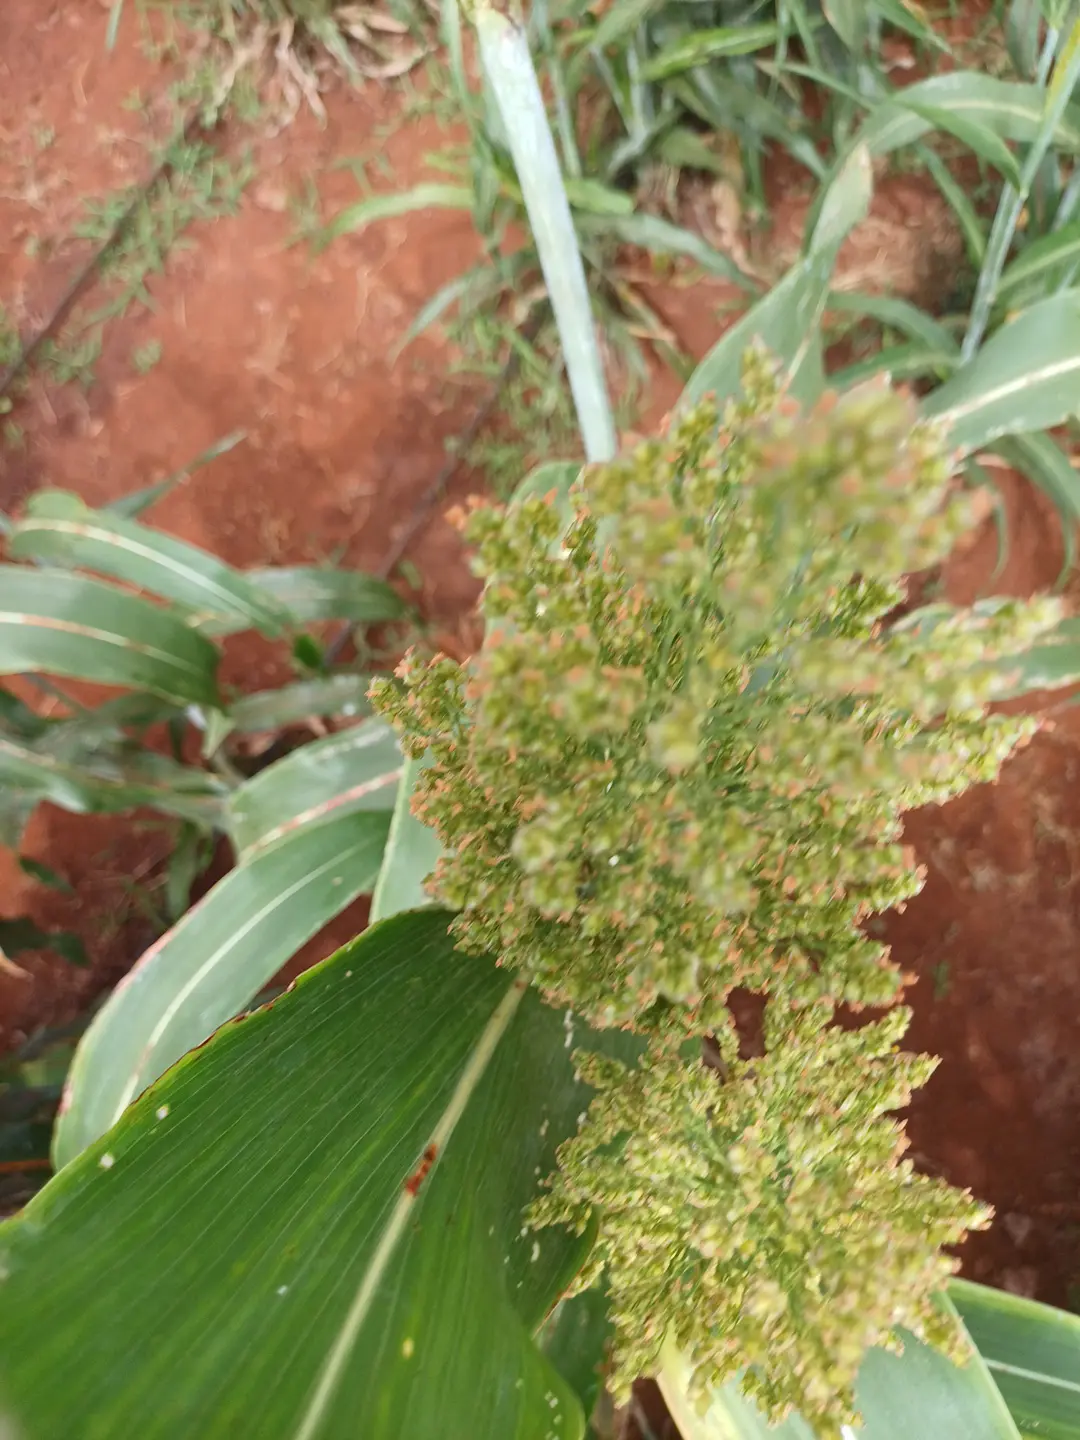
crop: sorghum
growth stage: filling grain
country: Kenya
